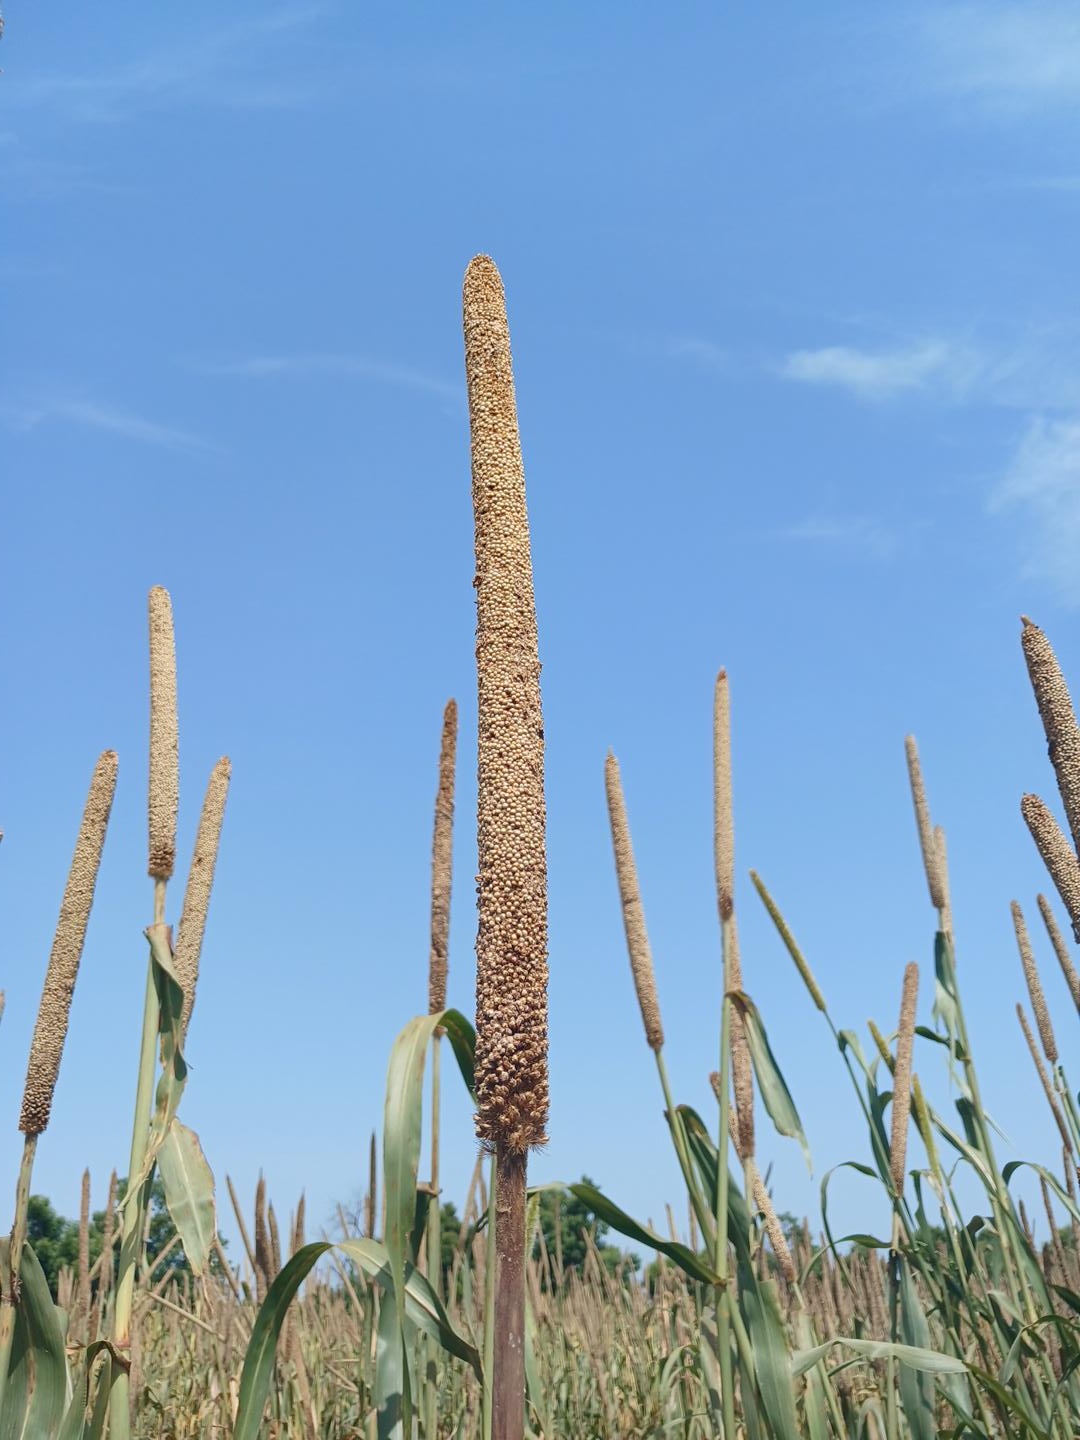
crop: pearl millet
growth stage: maturity
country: Senegal
